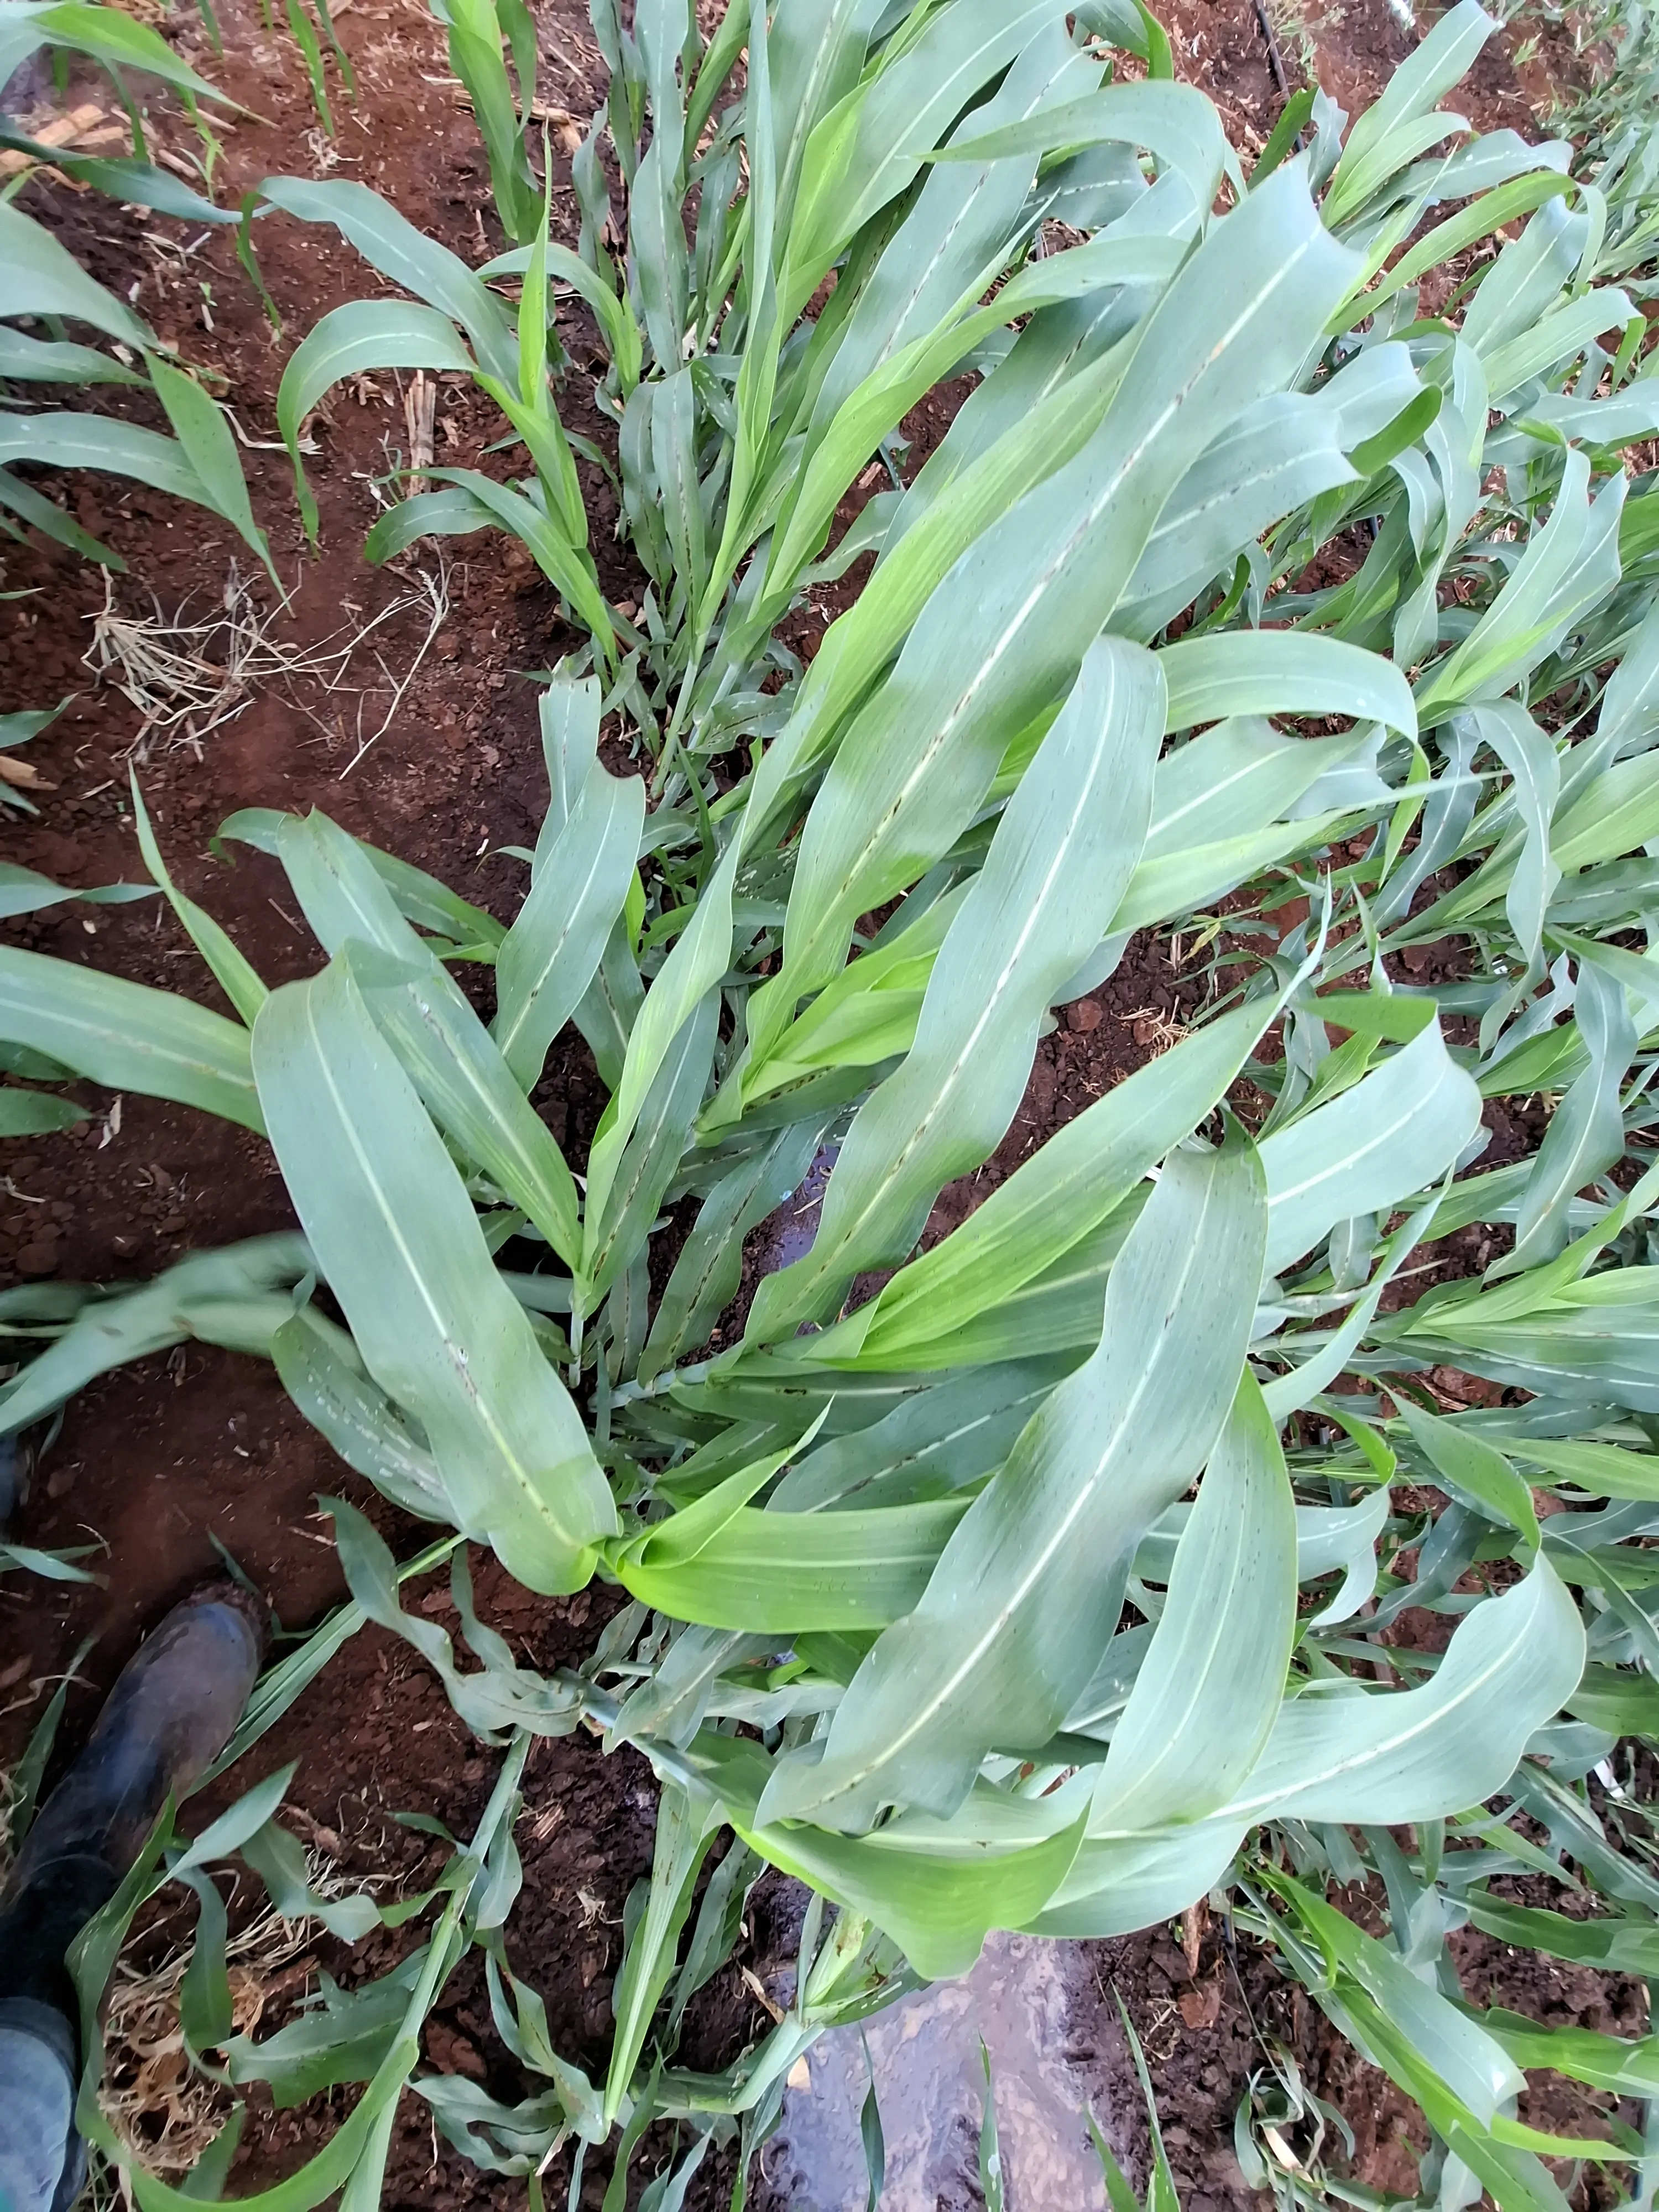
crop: sorghum
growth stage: vegetative
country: Kenya
